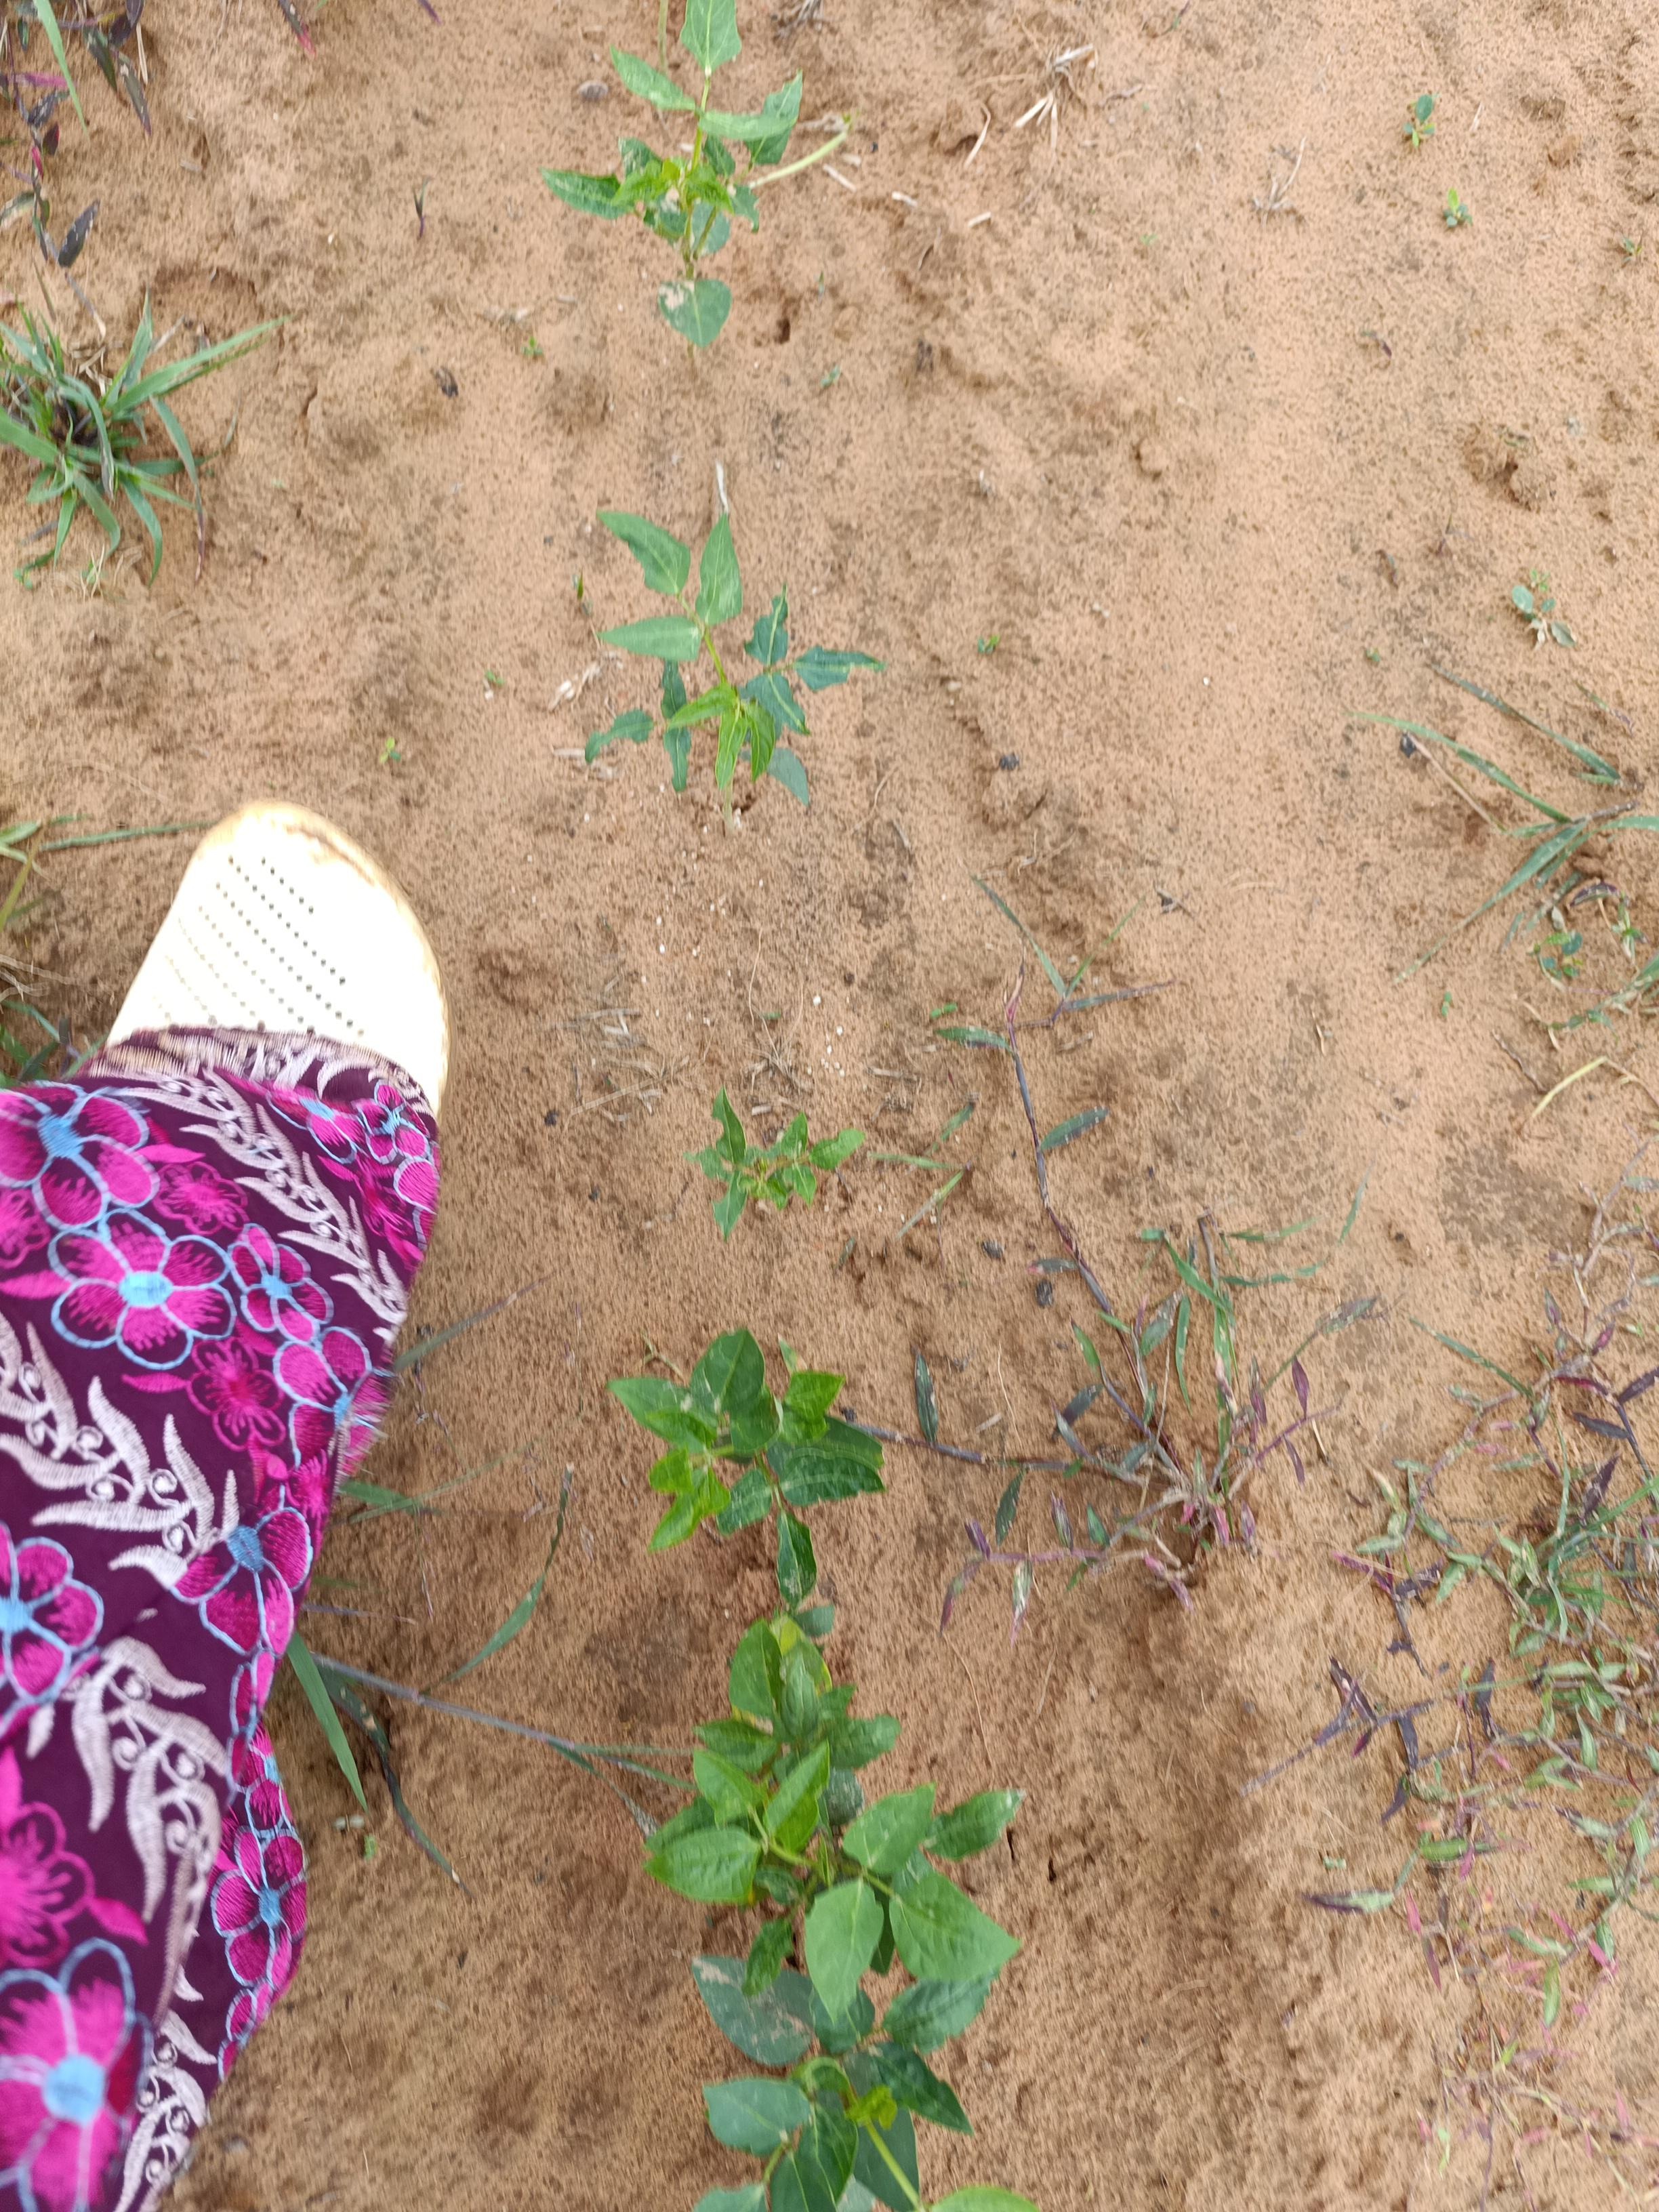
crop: cowpea
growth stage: emergence
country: Nigeria
